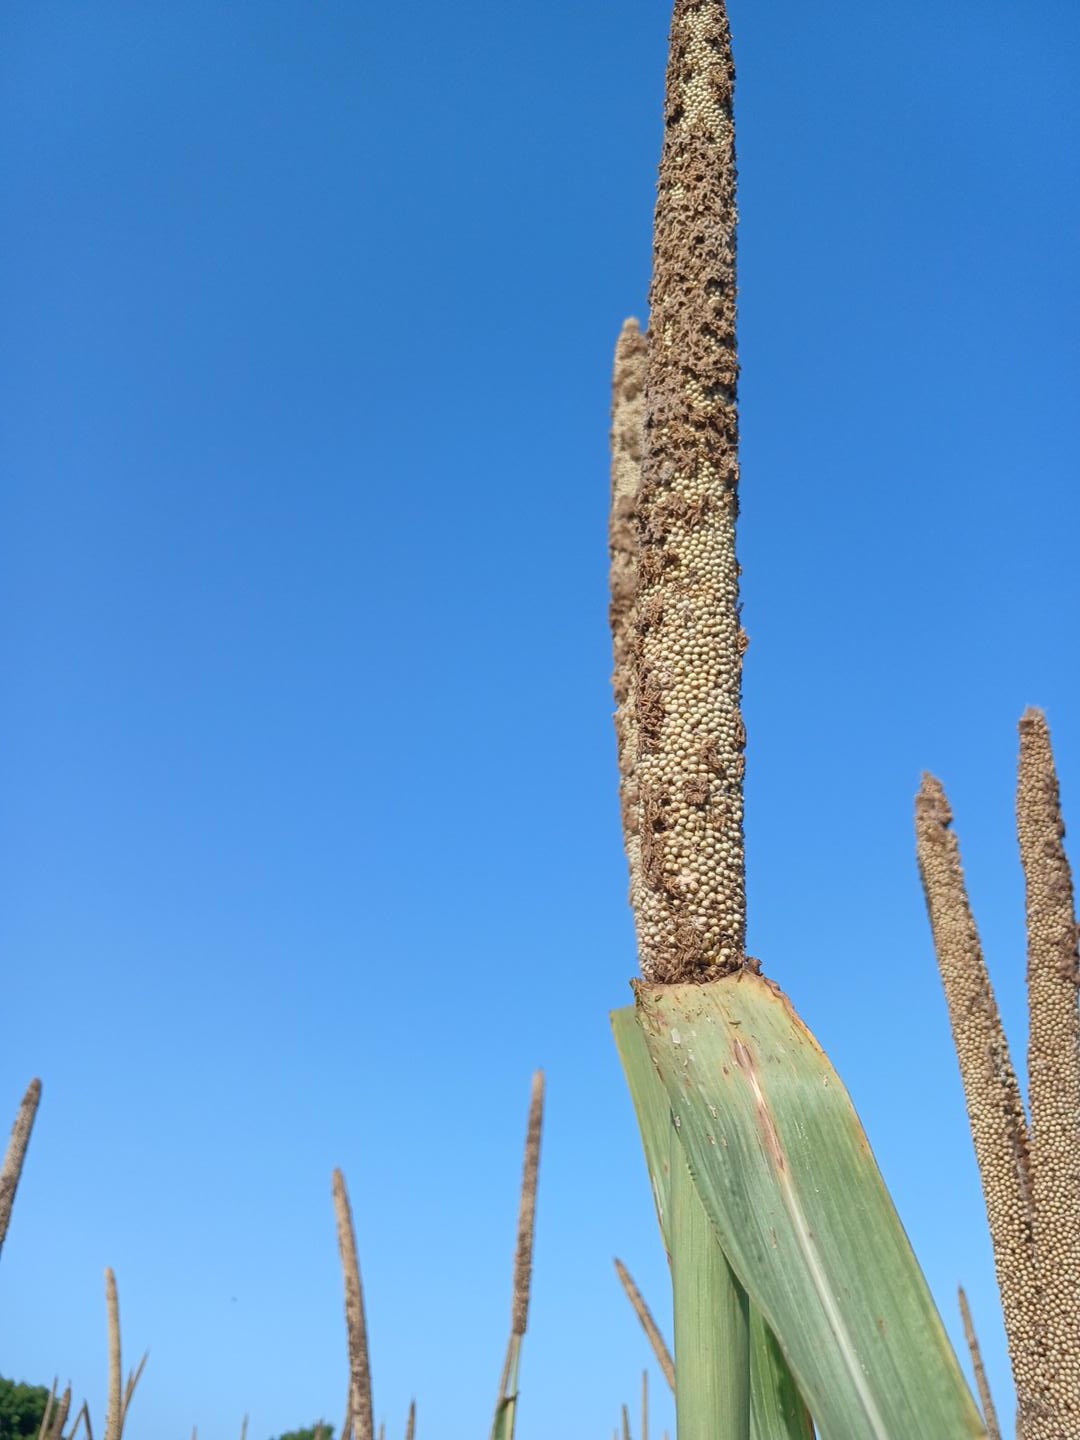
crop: pearl millet
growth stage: maturity
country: Senegal
